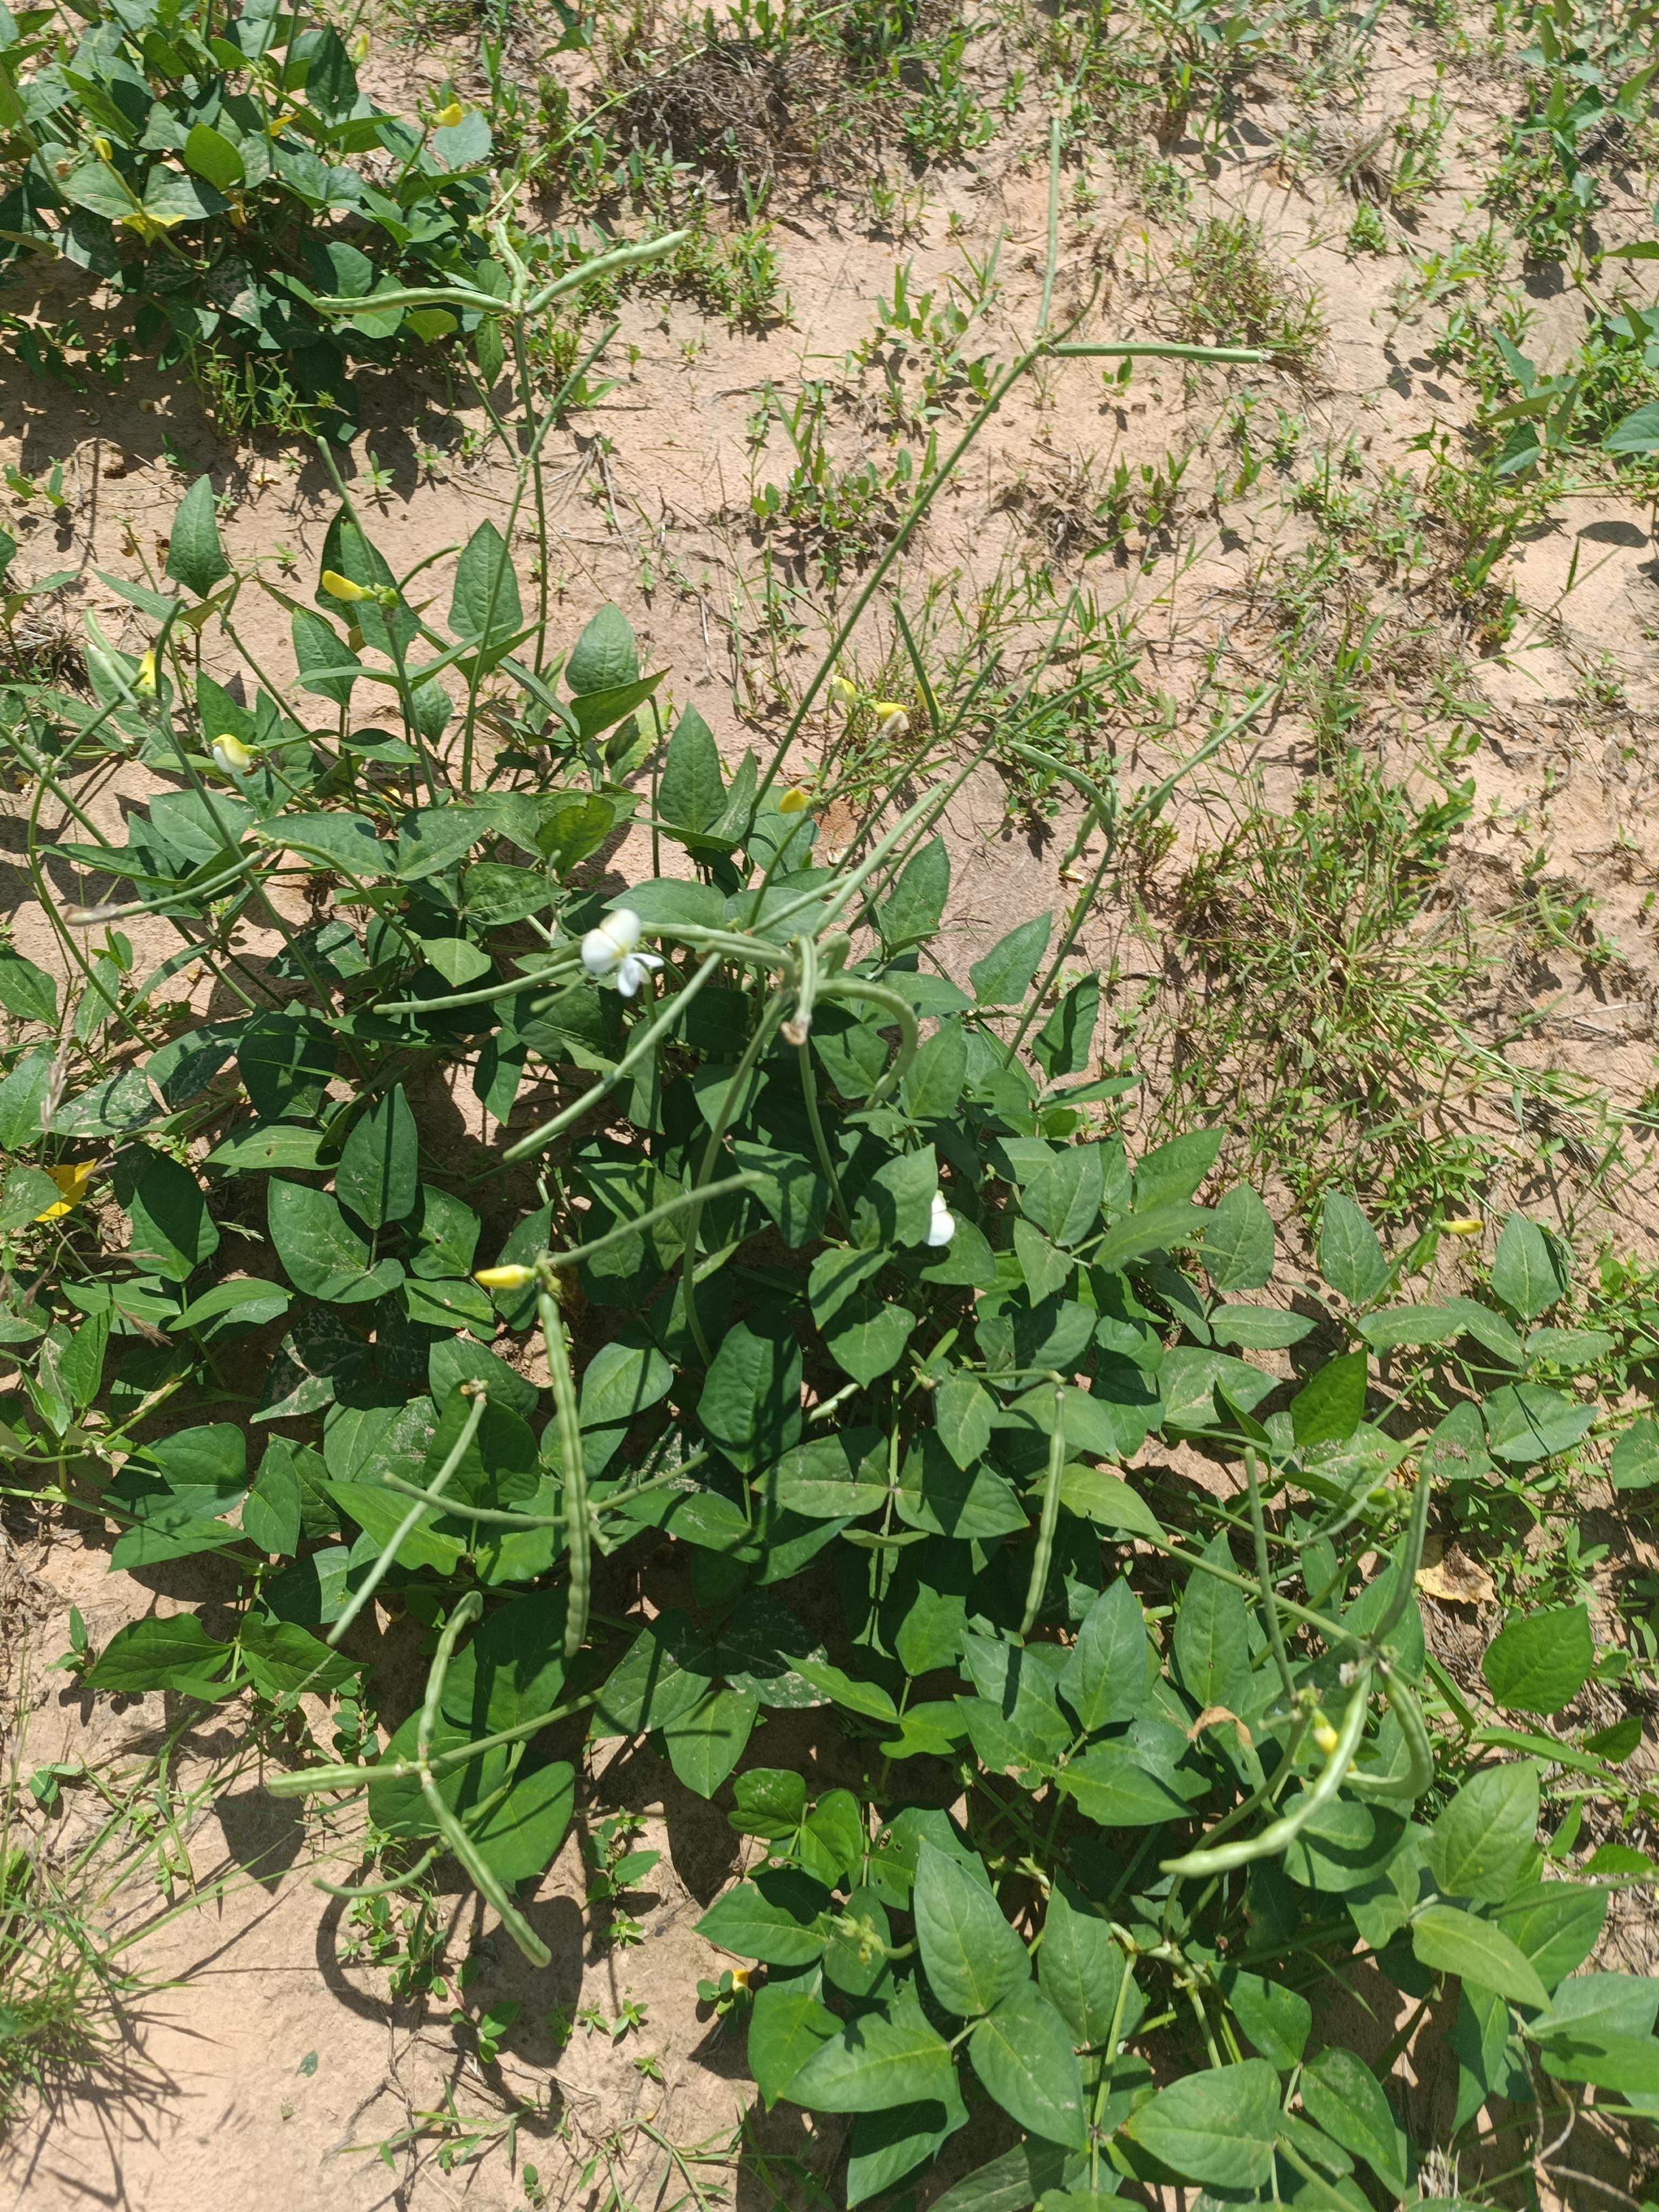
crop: cowpea
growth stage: development pod
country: Nigeria
